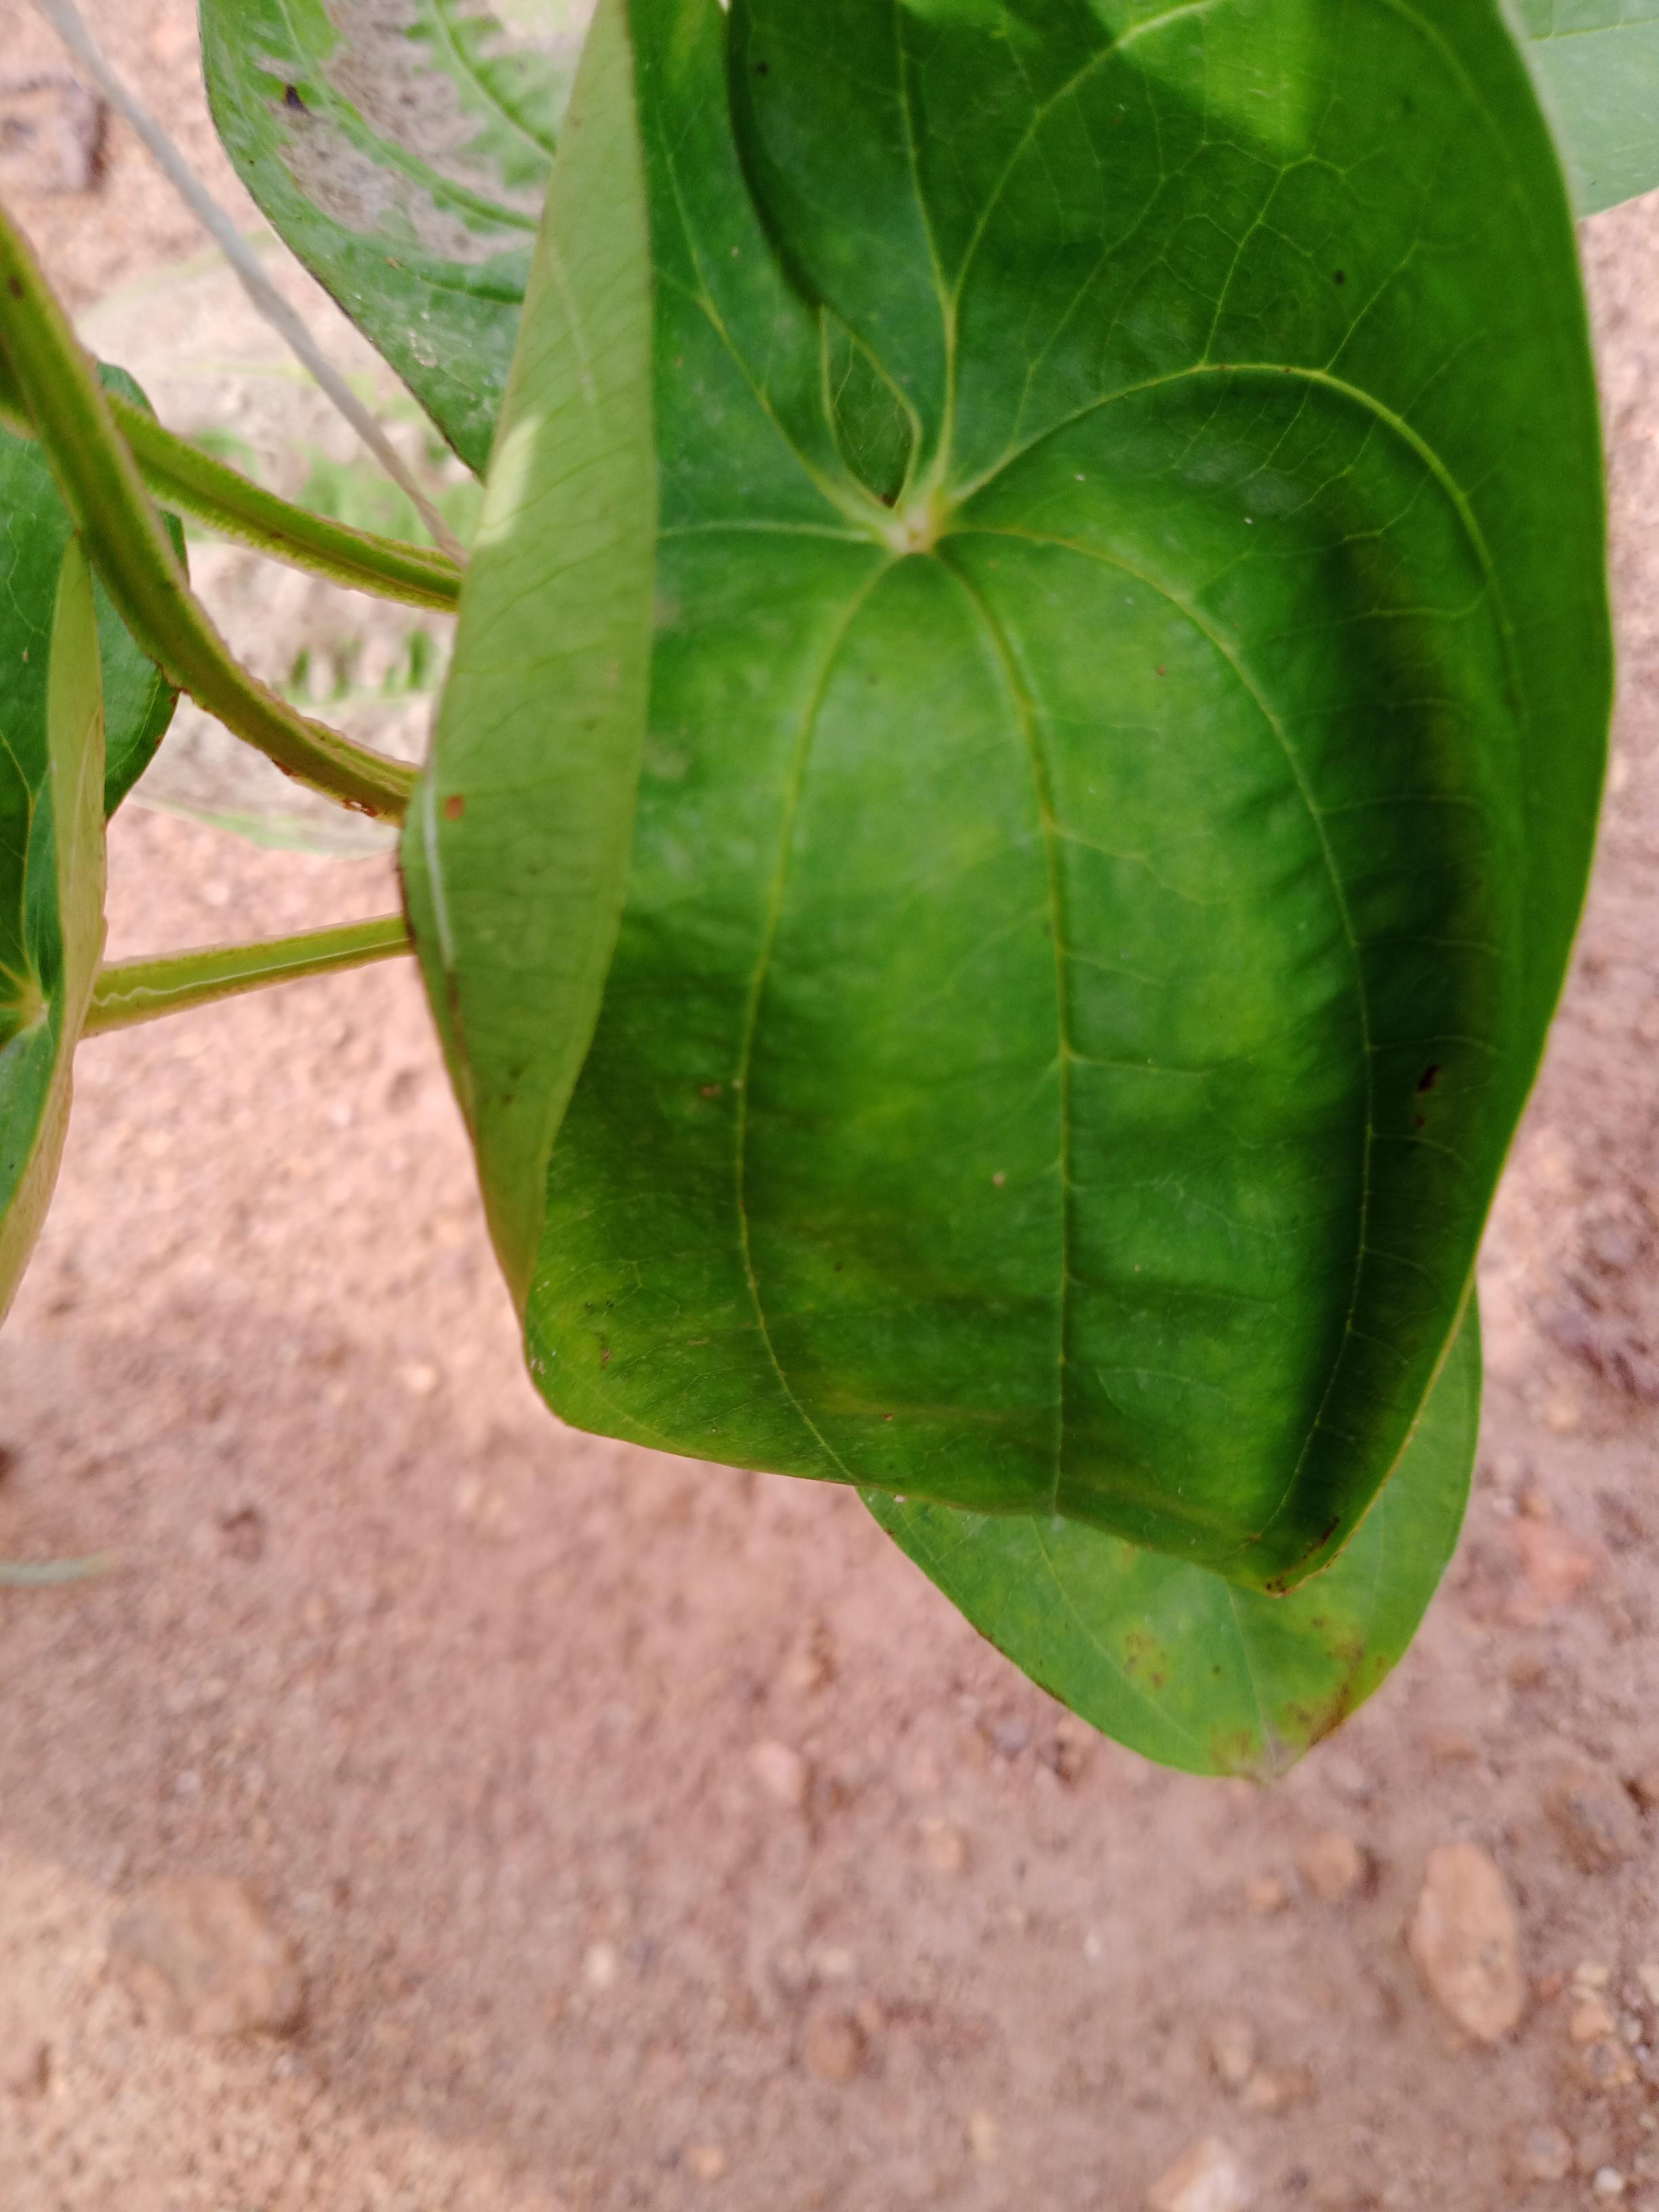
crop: yam
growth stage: vegetative
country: Nigeria
